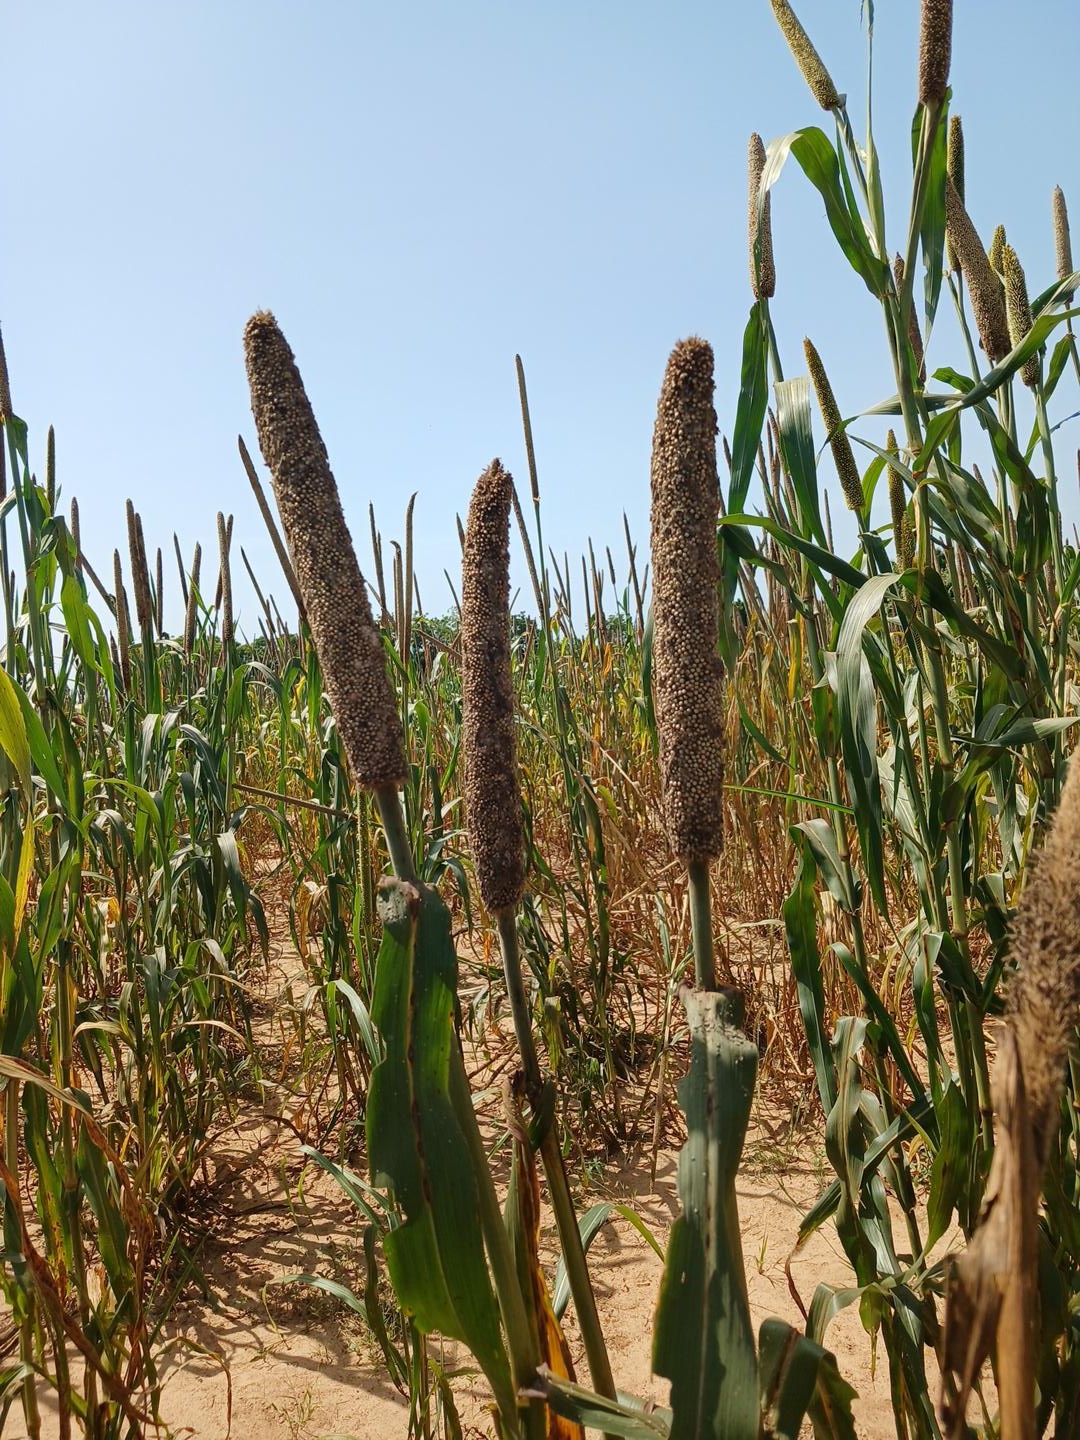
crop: pearl millet
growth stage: maturity
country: Senegal
